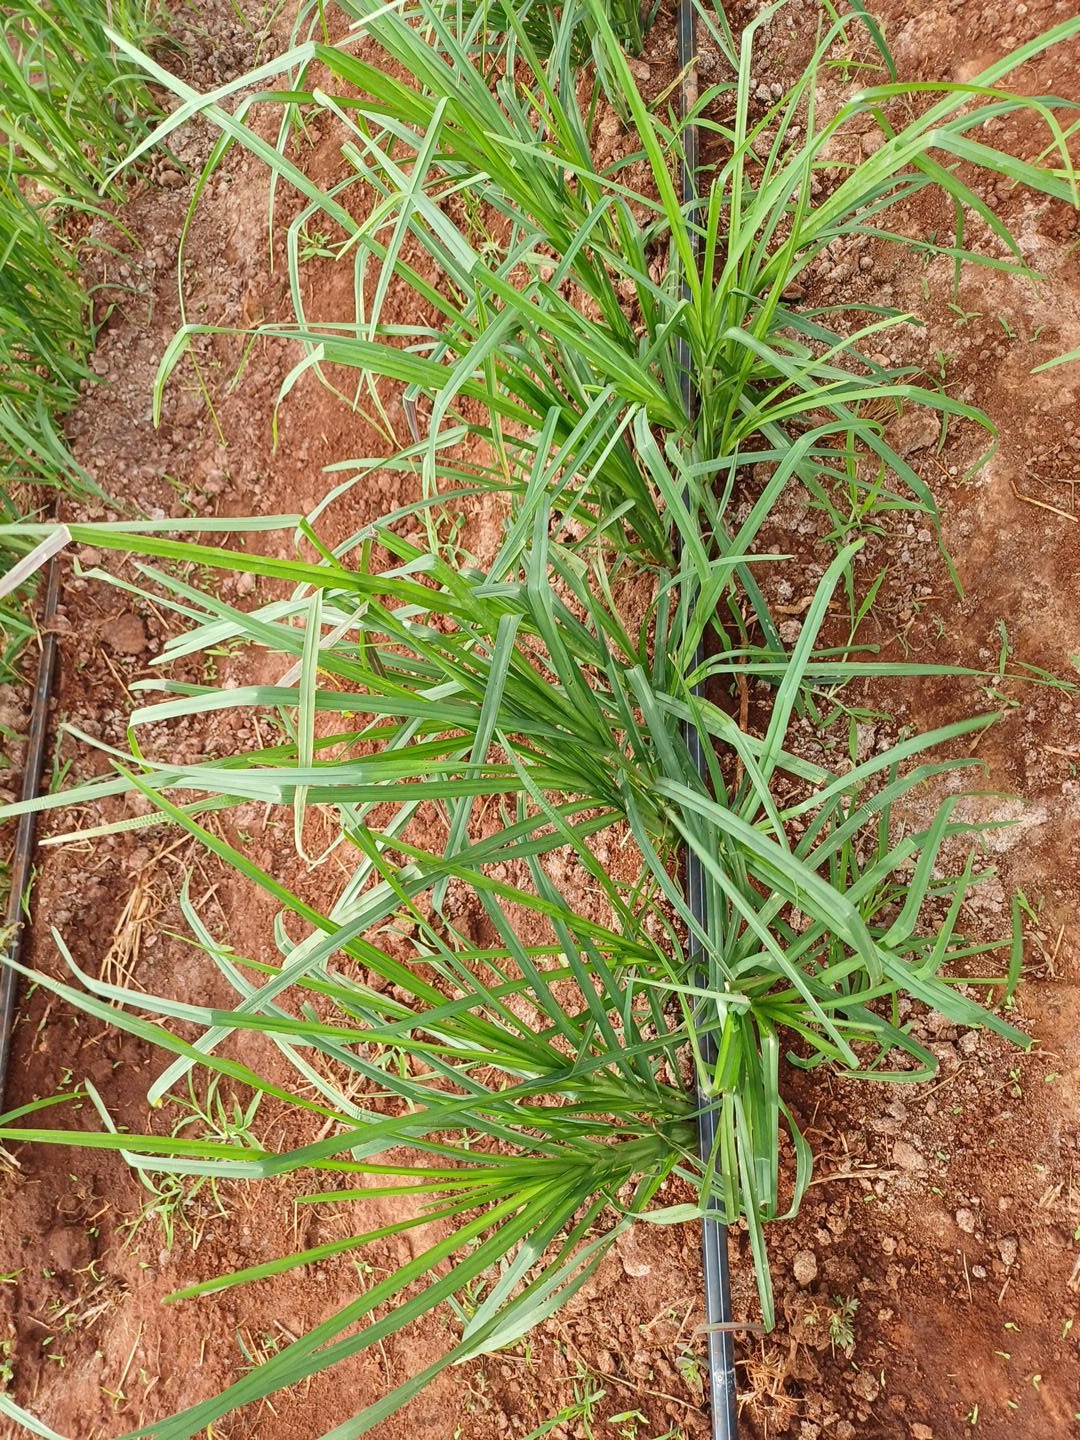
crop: finger millet
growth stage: vegetative
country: Kenya
